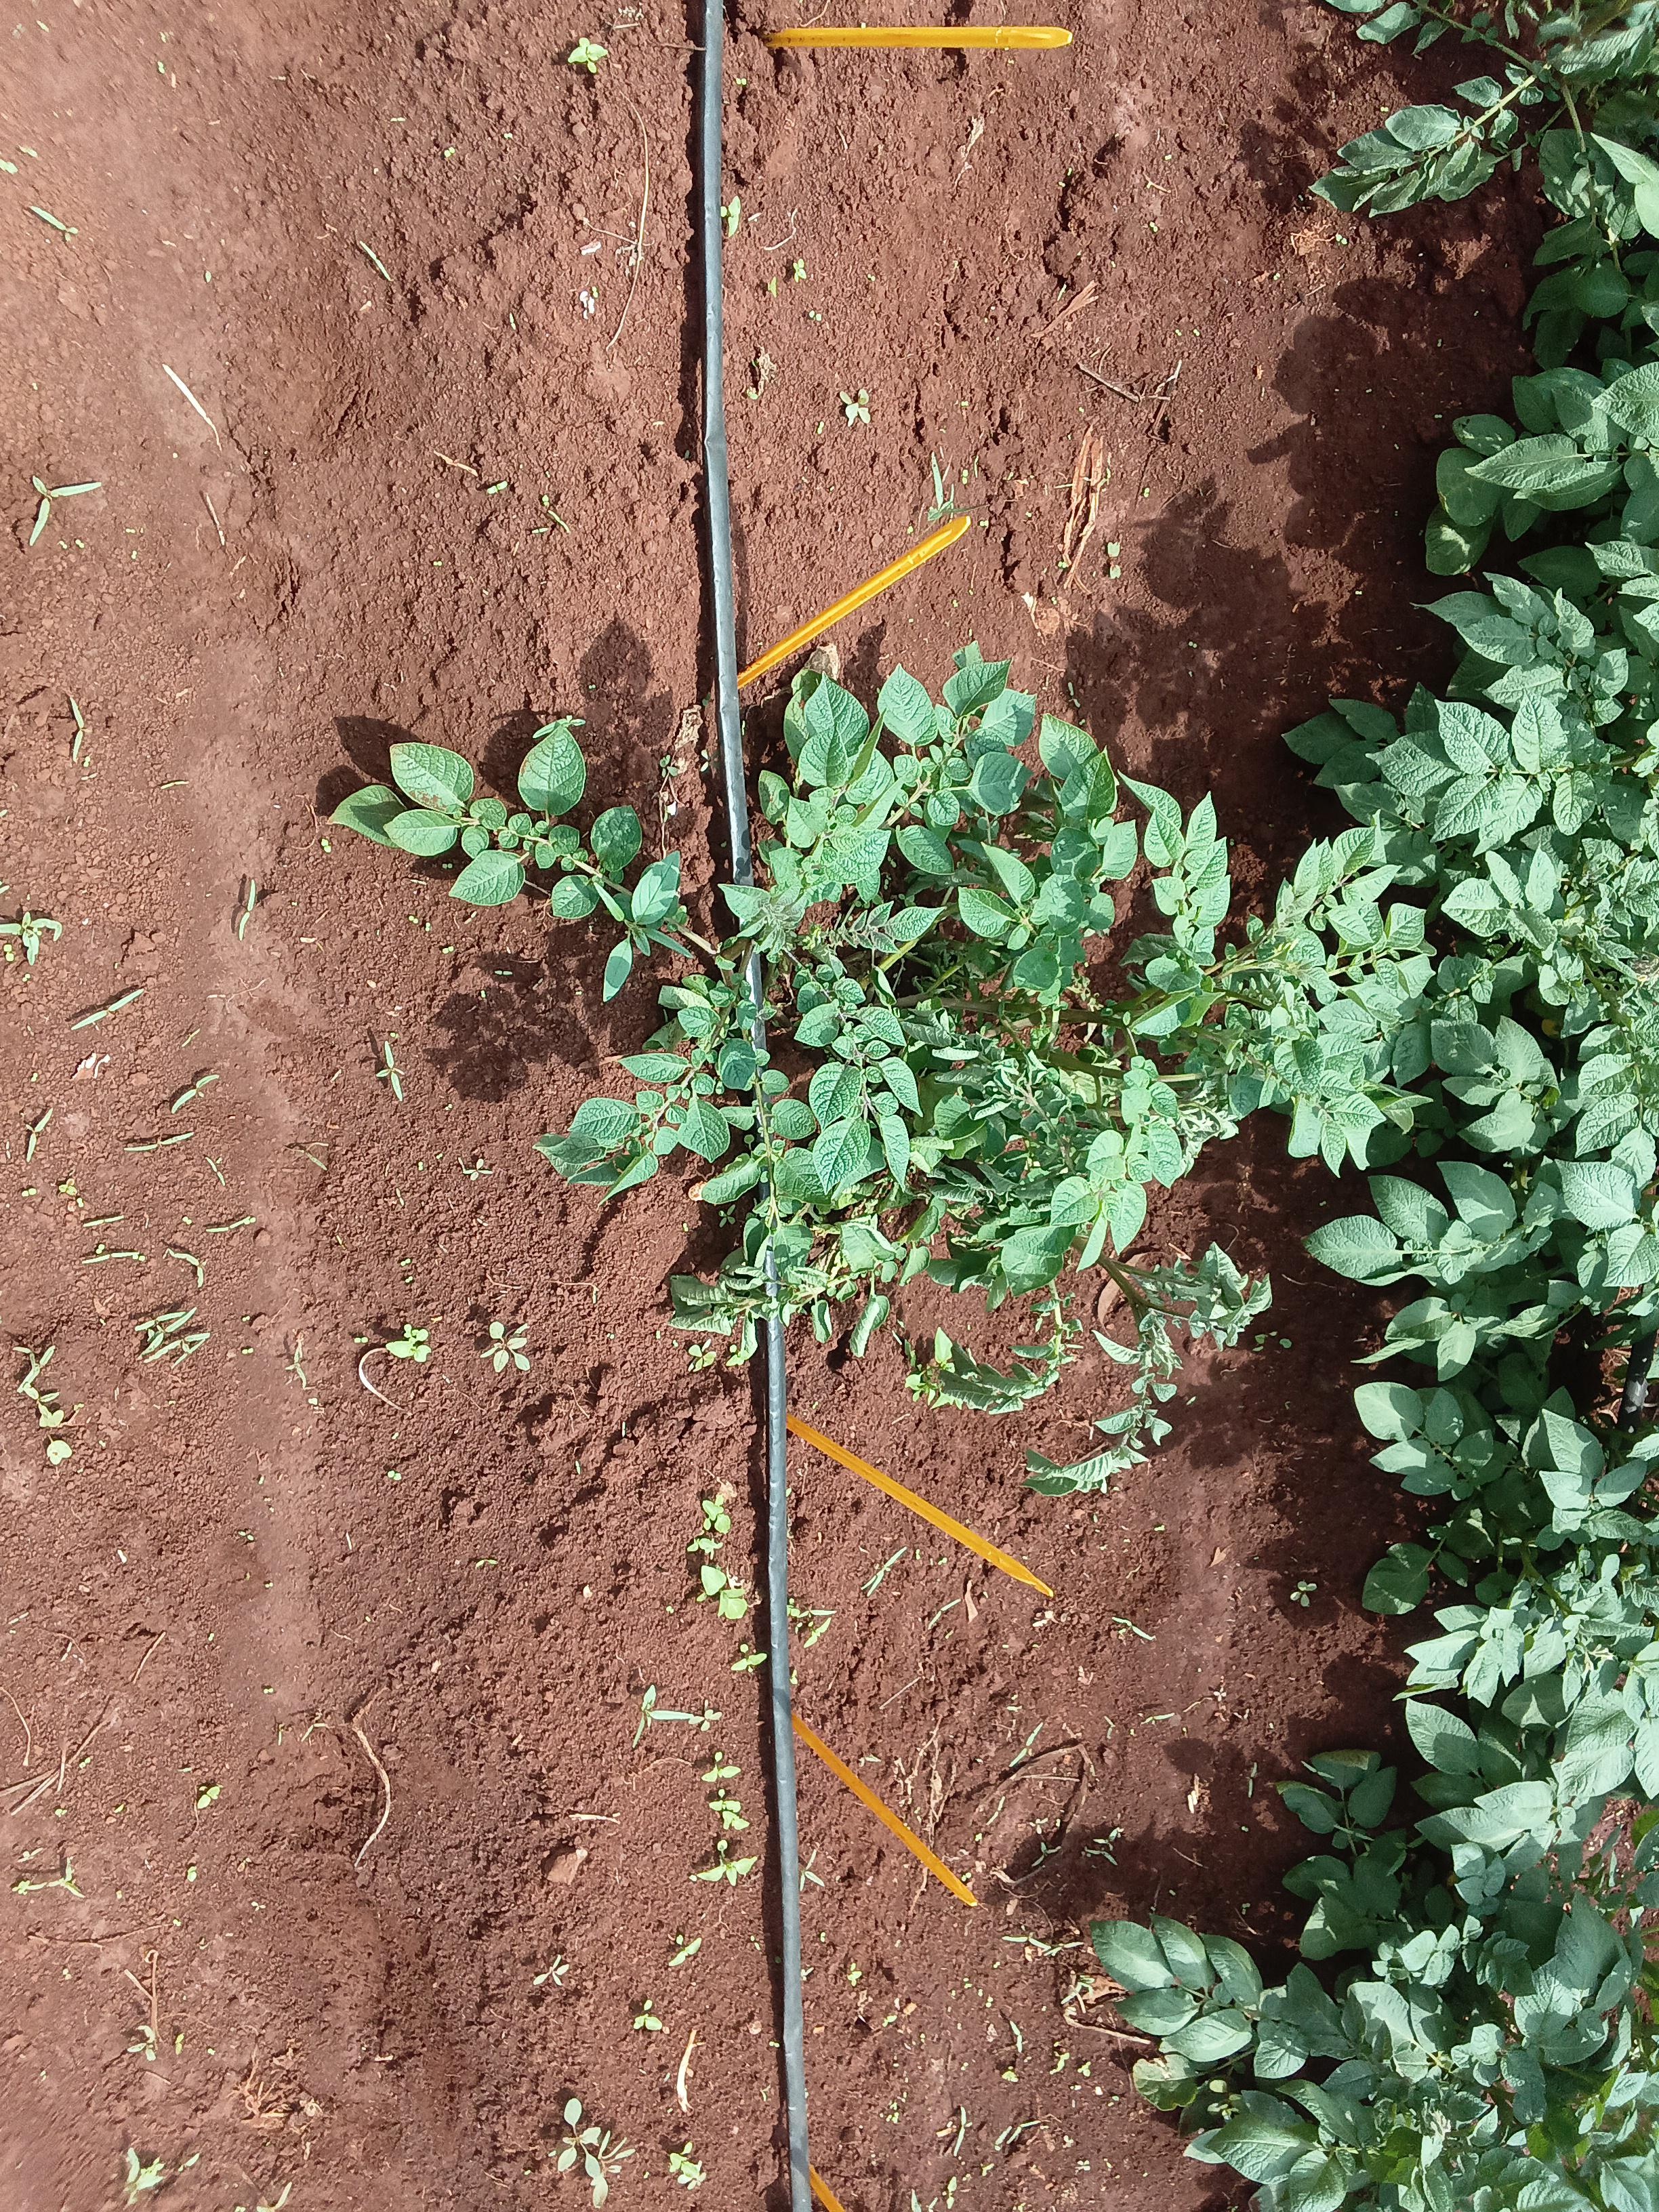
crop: potato
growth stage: vegetative
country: Kenya
